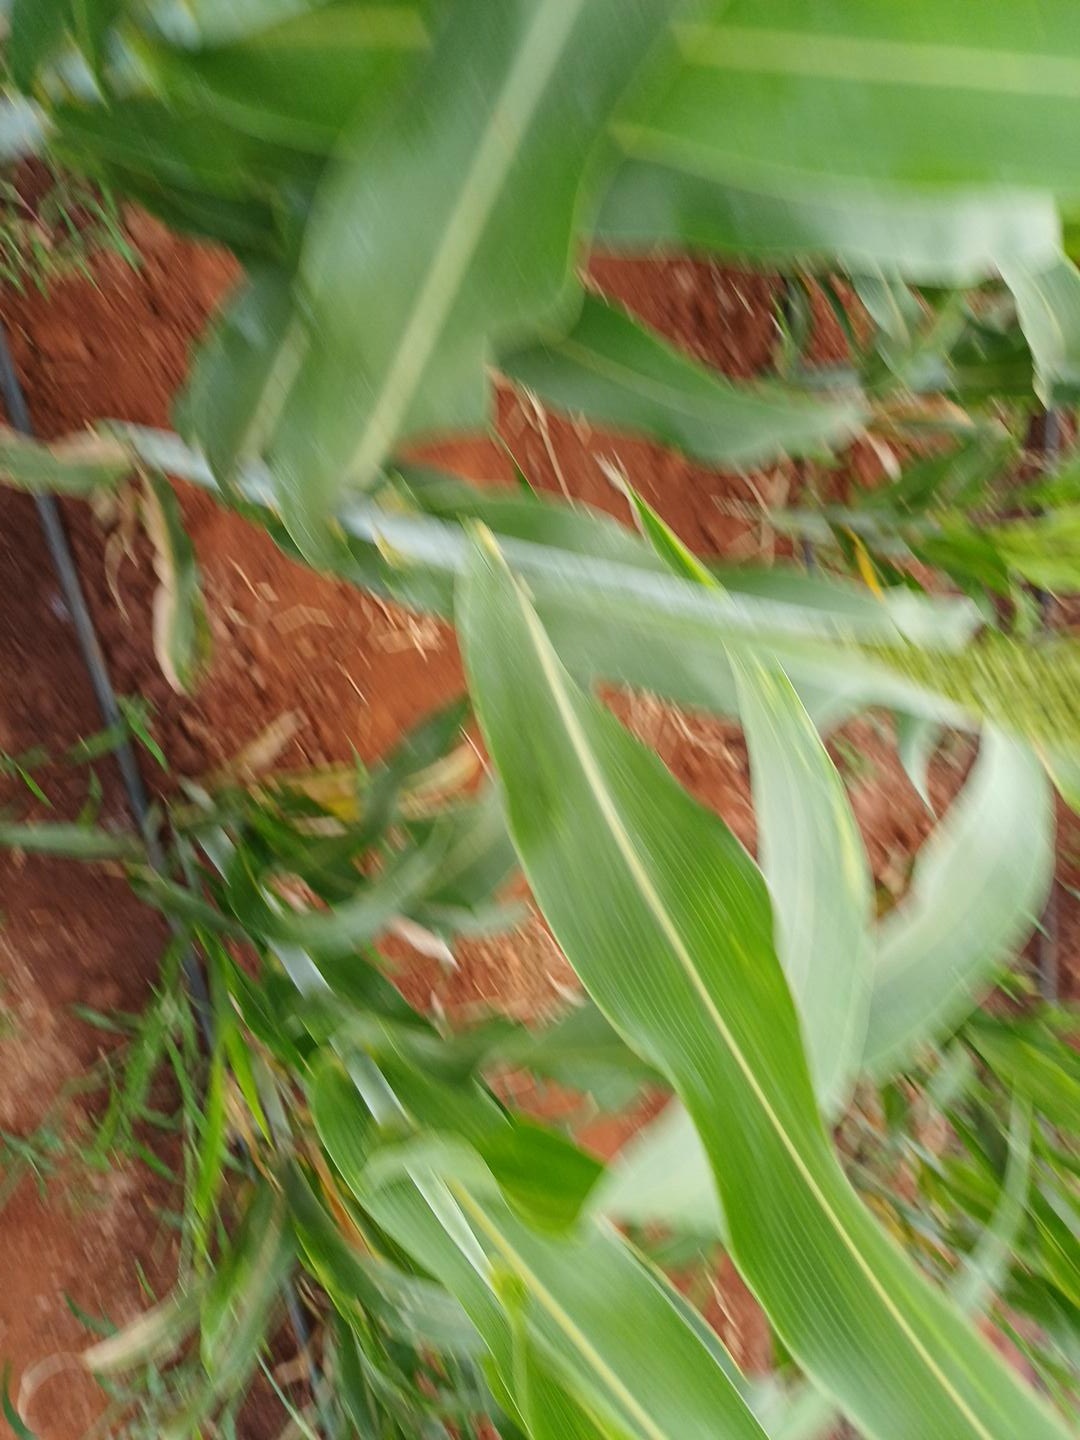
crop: sorghum
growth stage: vegetative
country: Kenya
